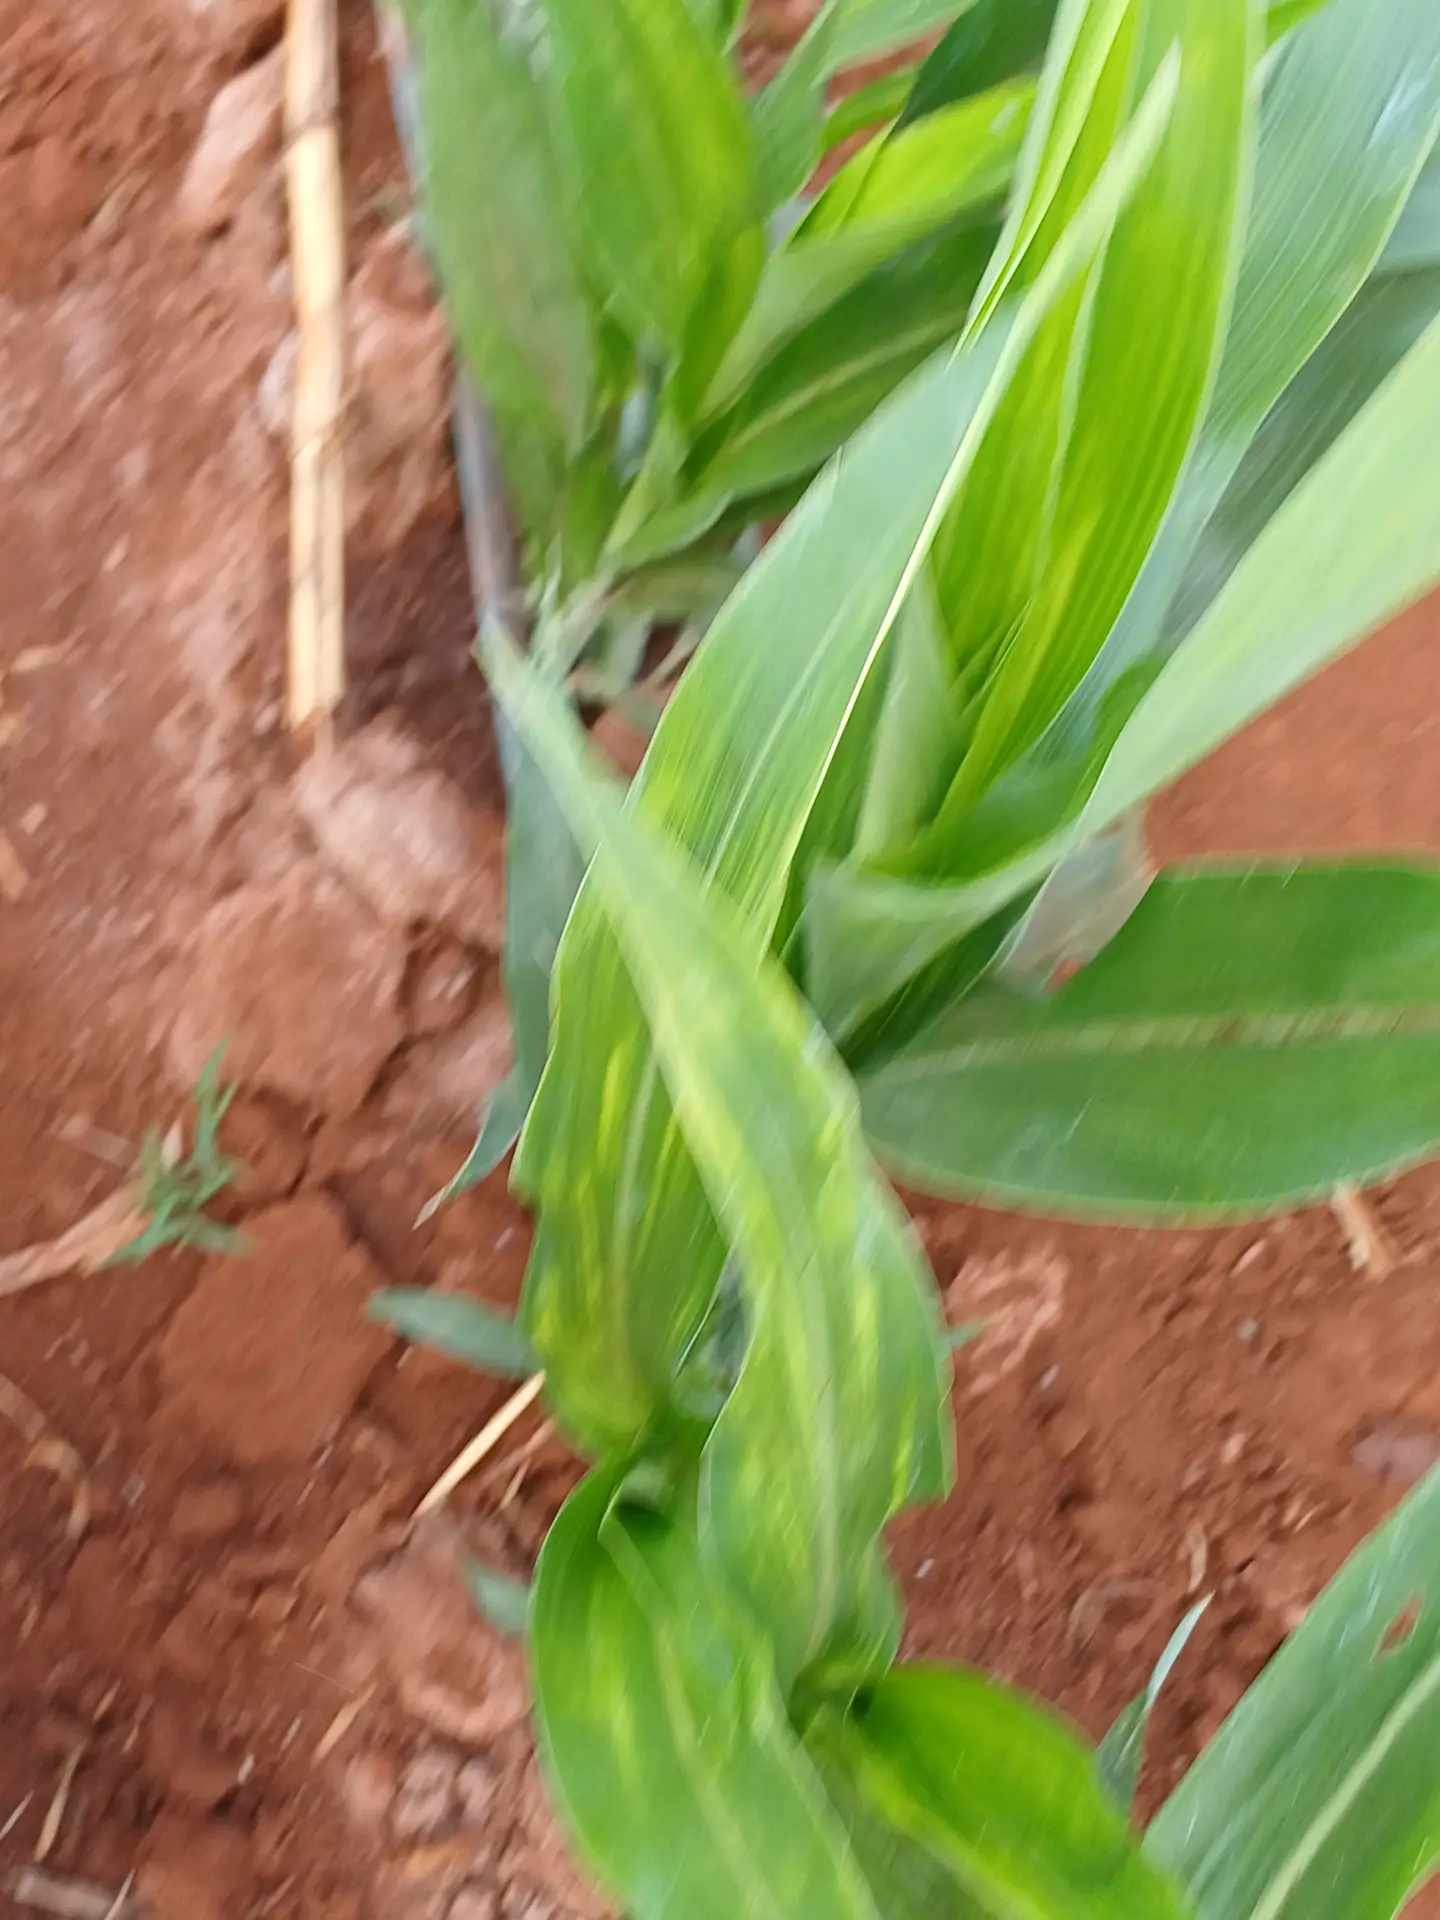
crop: sorghum
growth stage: vegetative
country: Kenya
